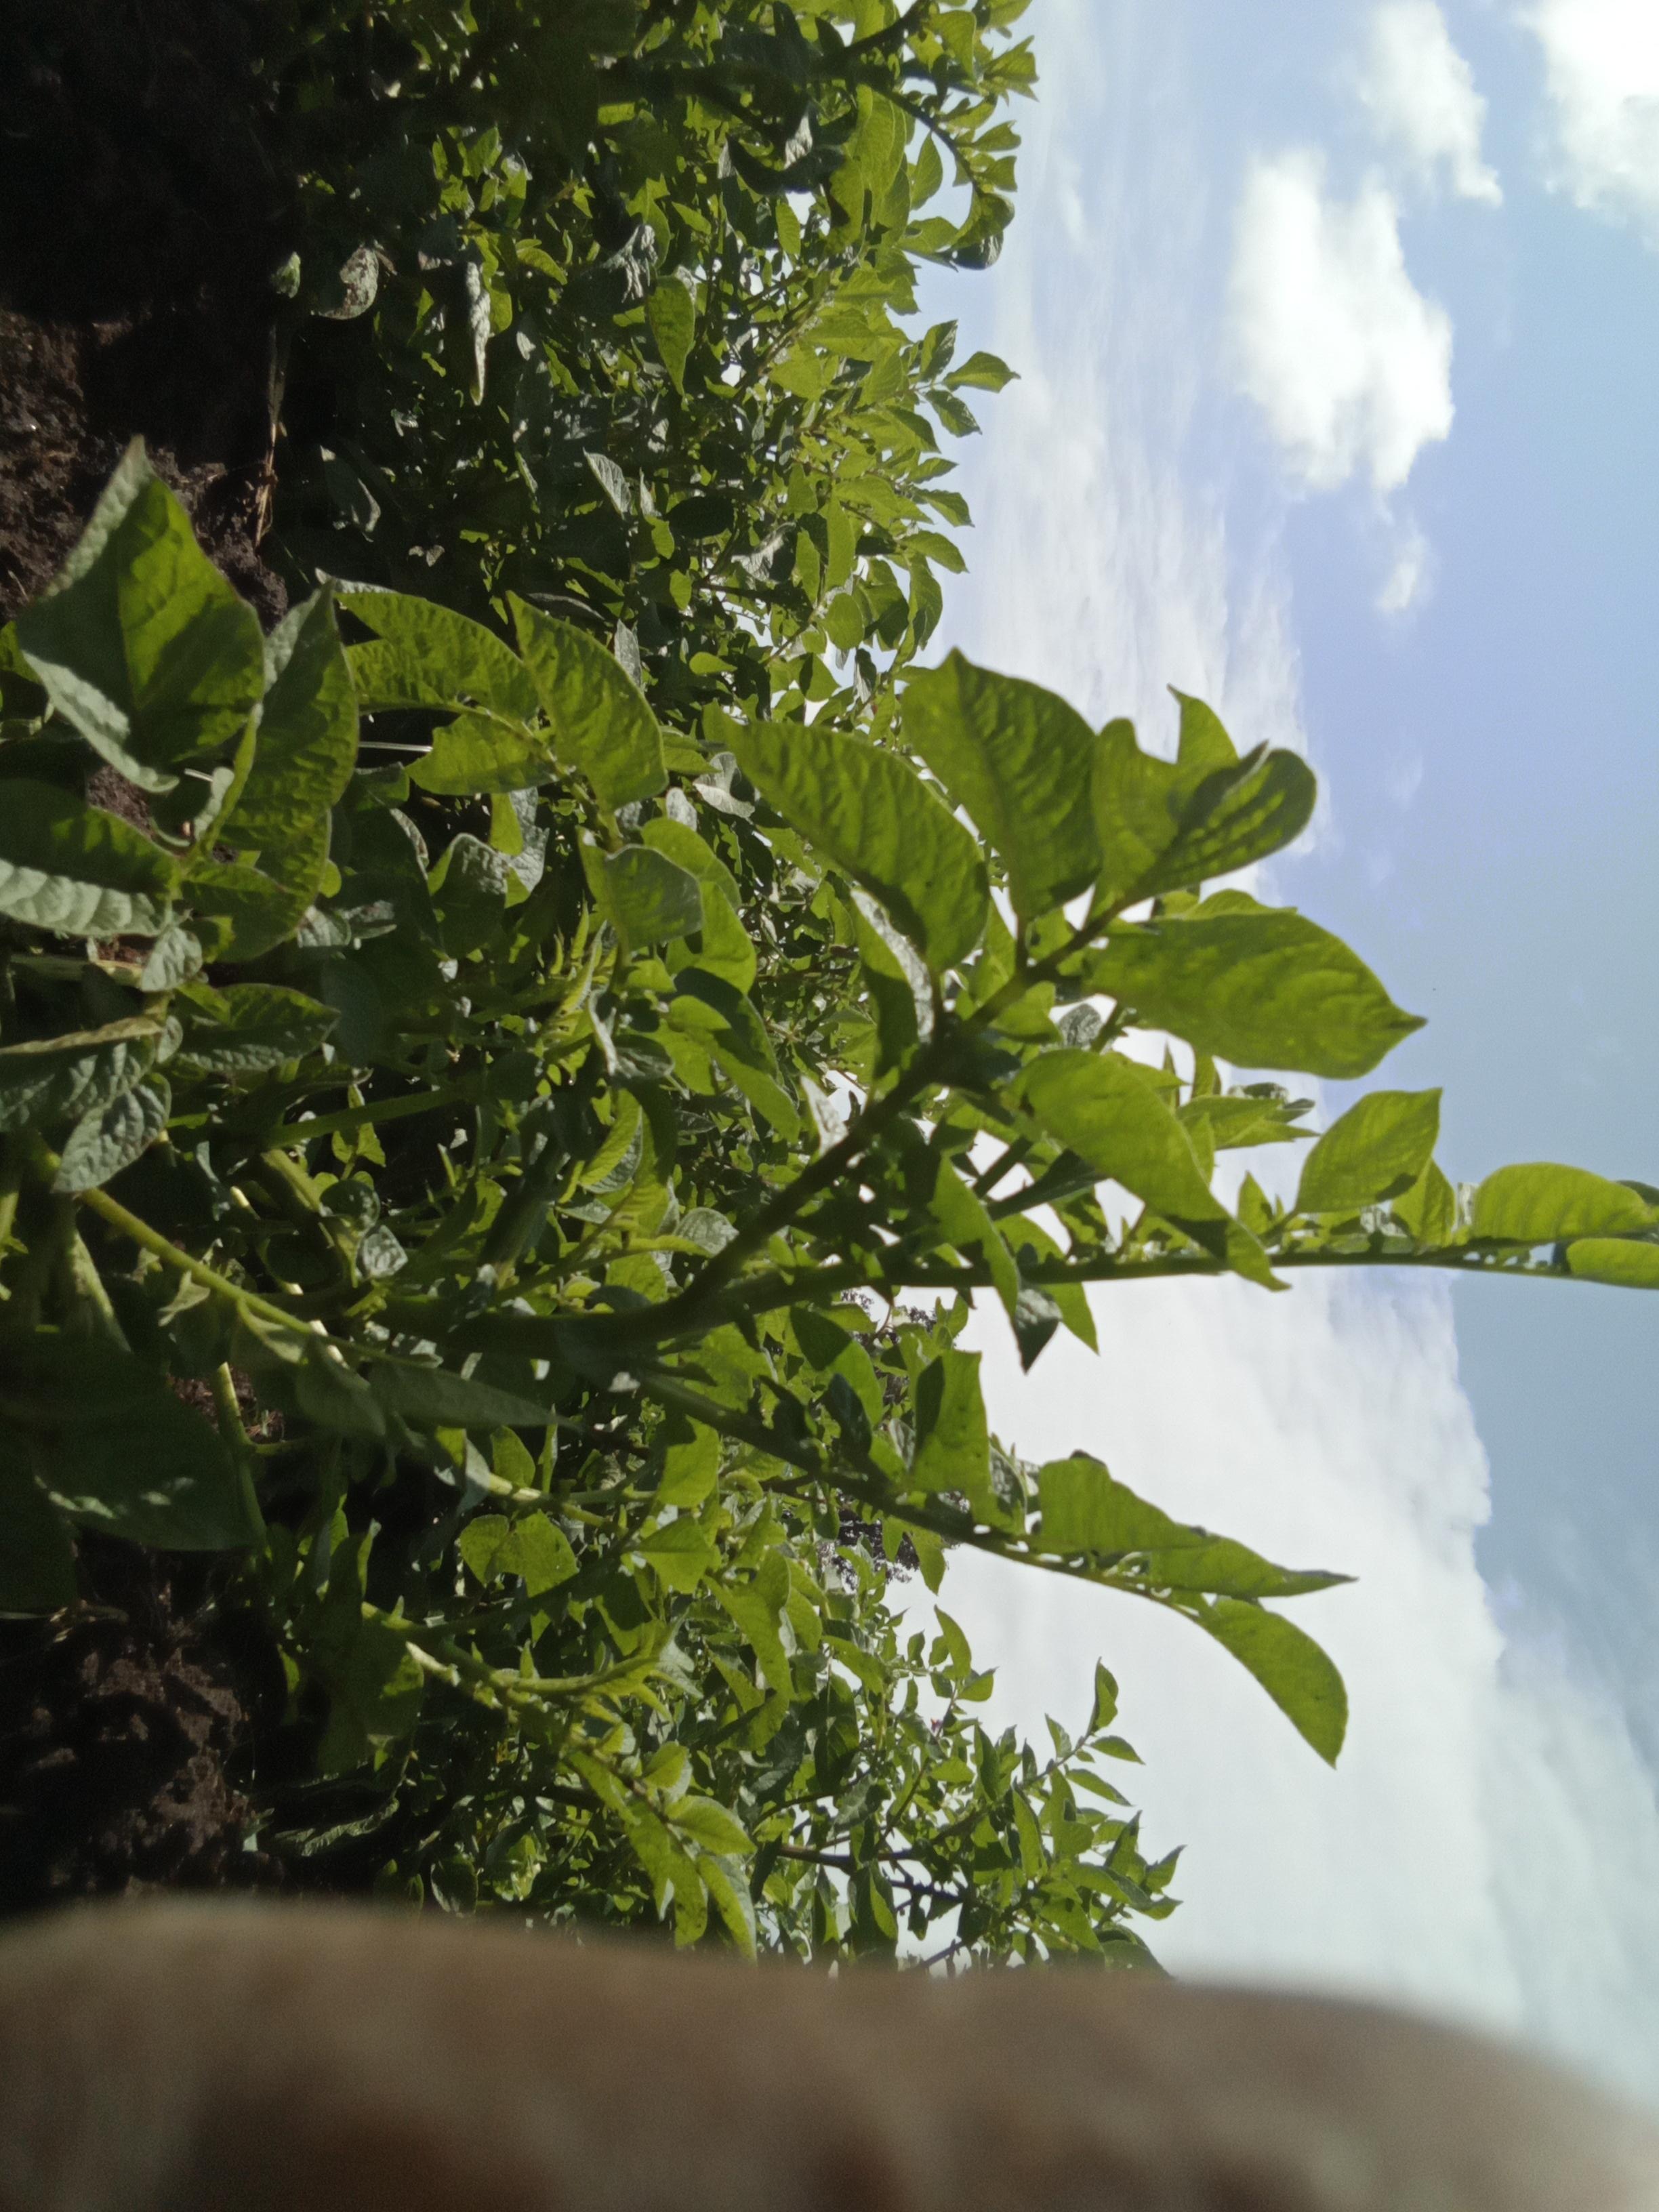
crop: potato
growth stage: vegetative
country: Kenya
